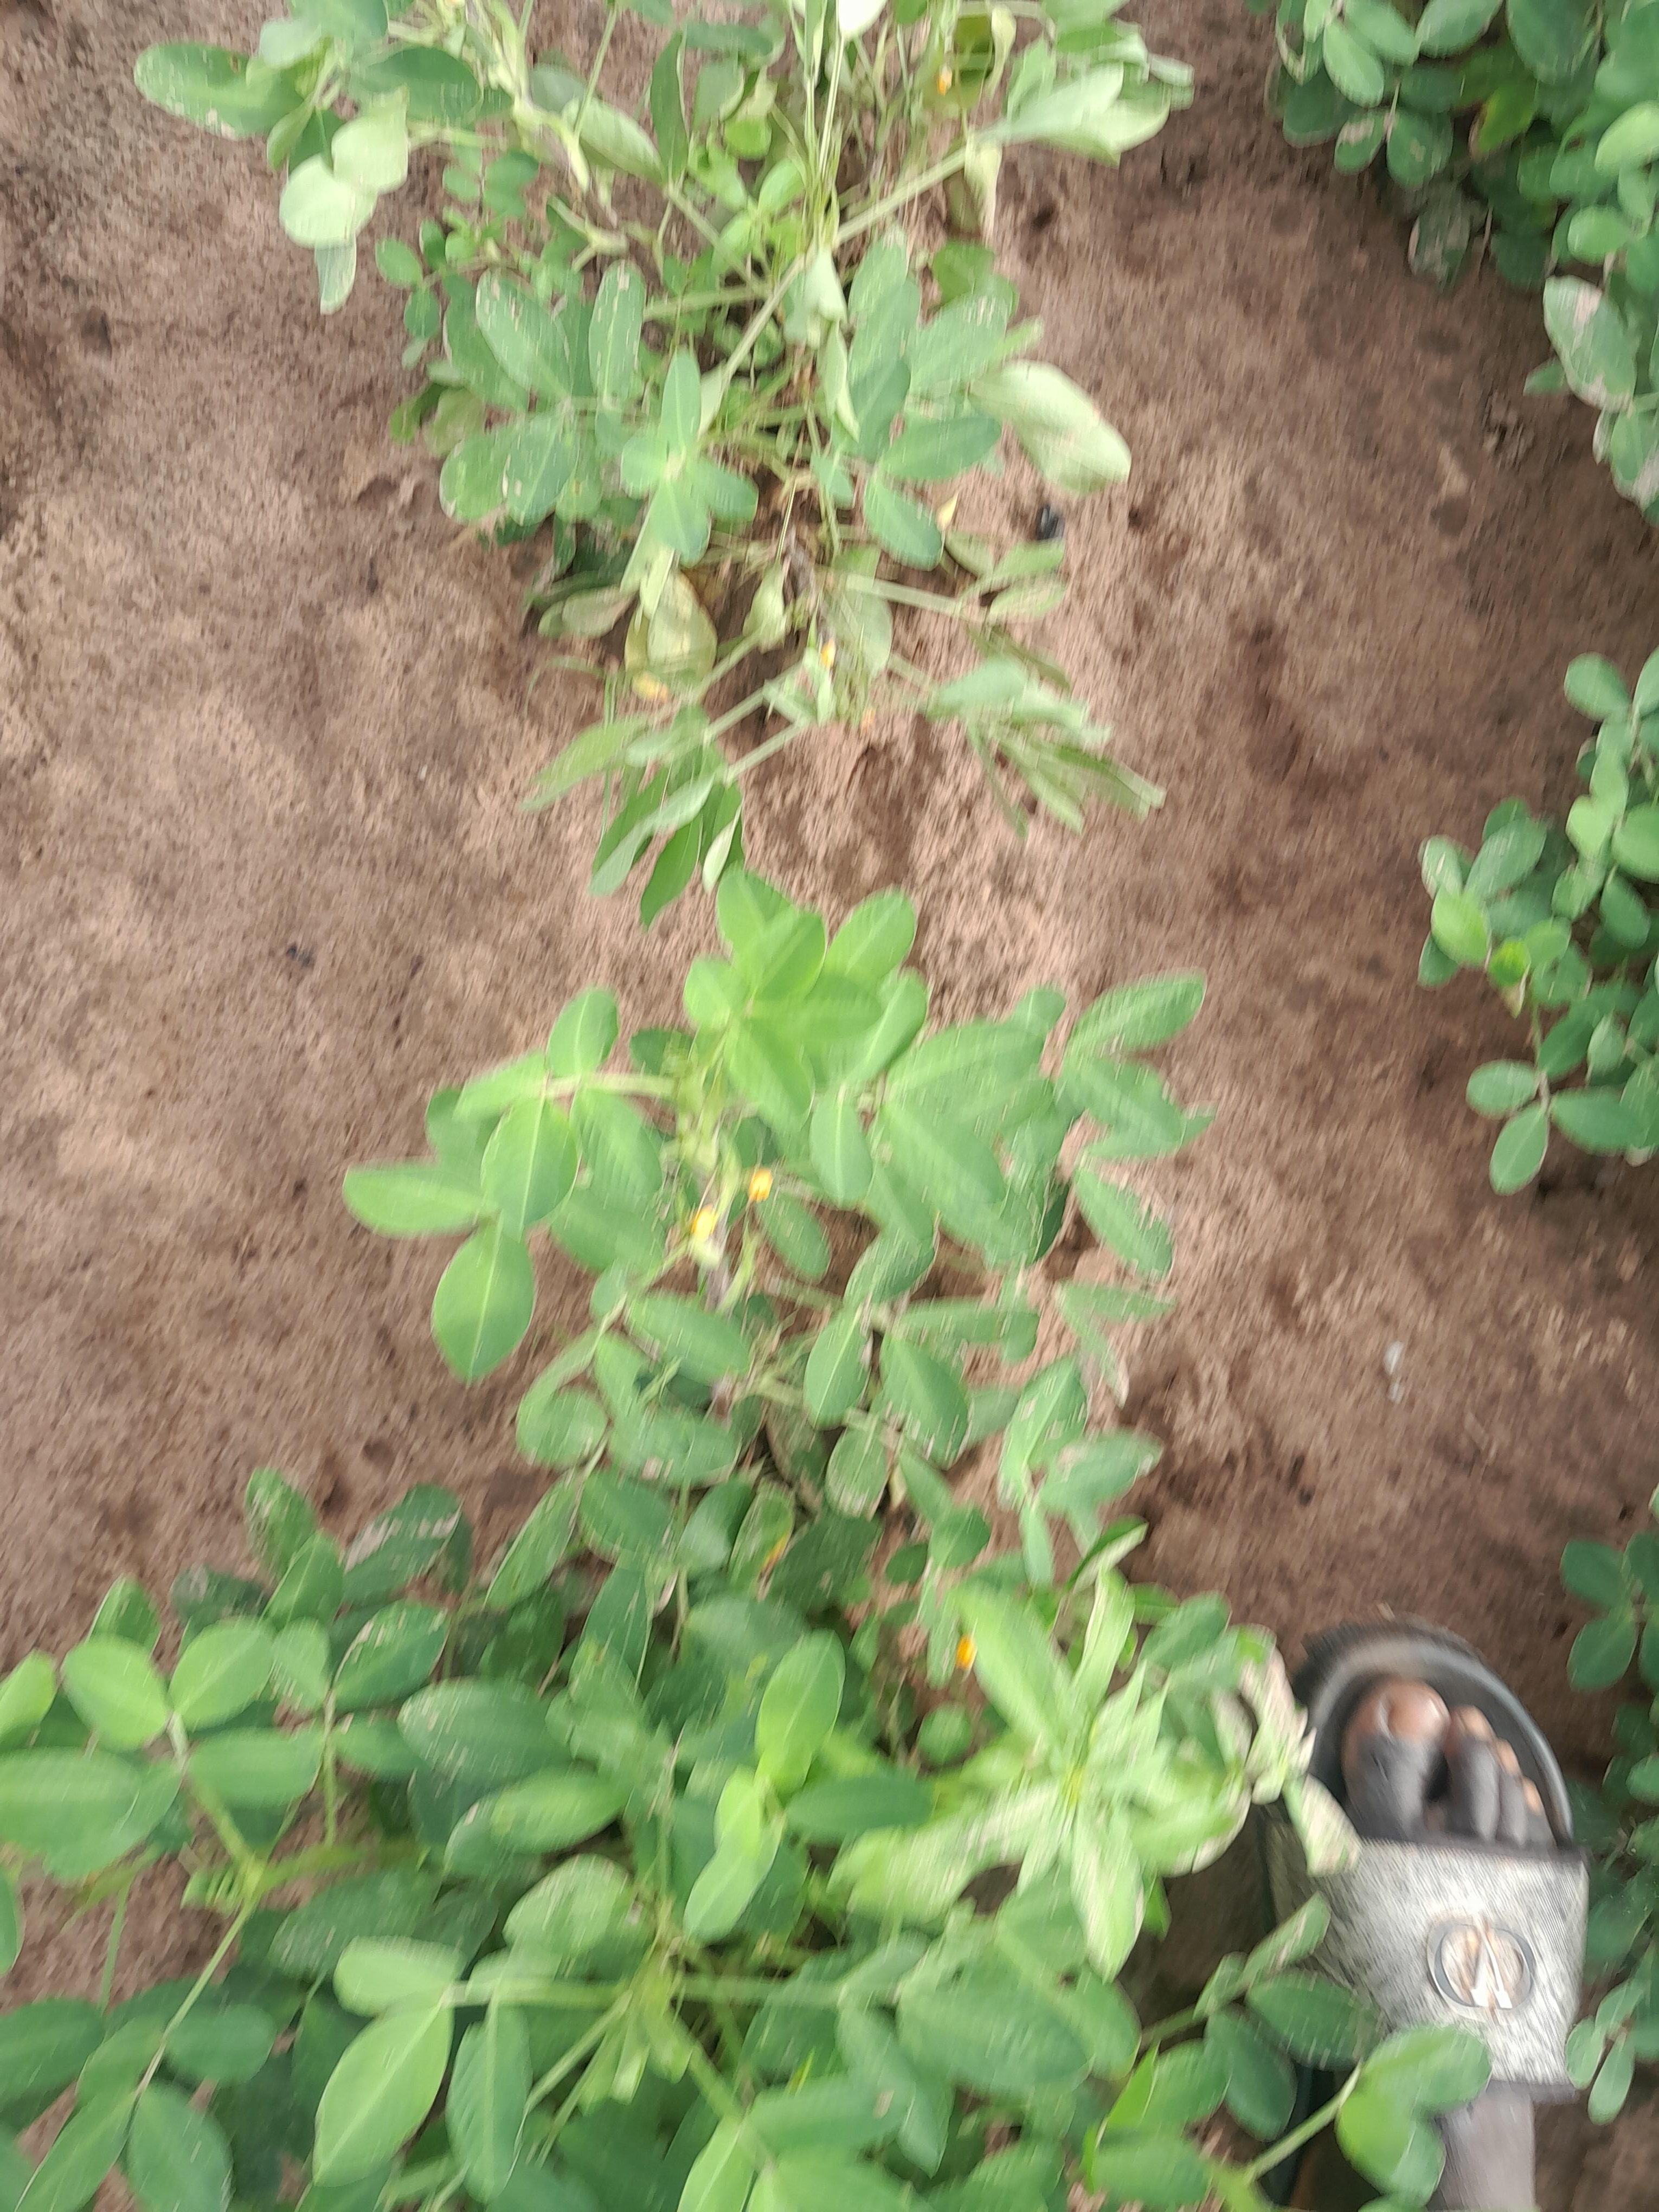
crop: groundnut
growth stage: flowering
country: Senegal
